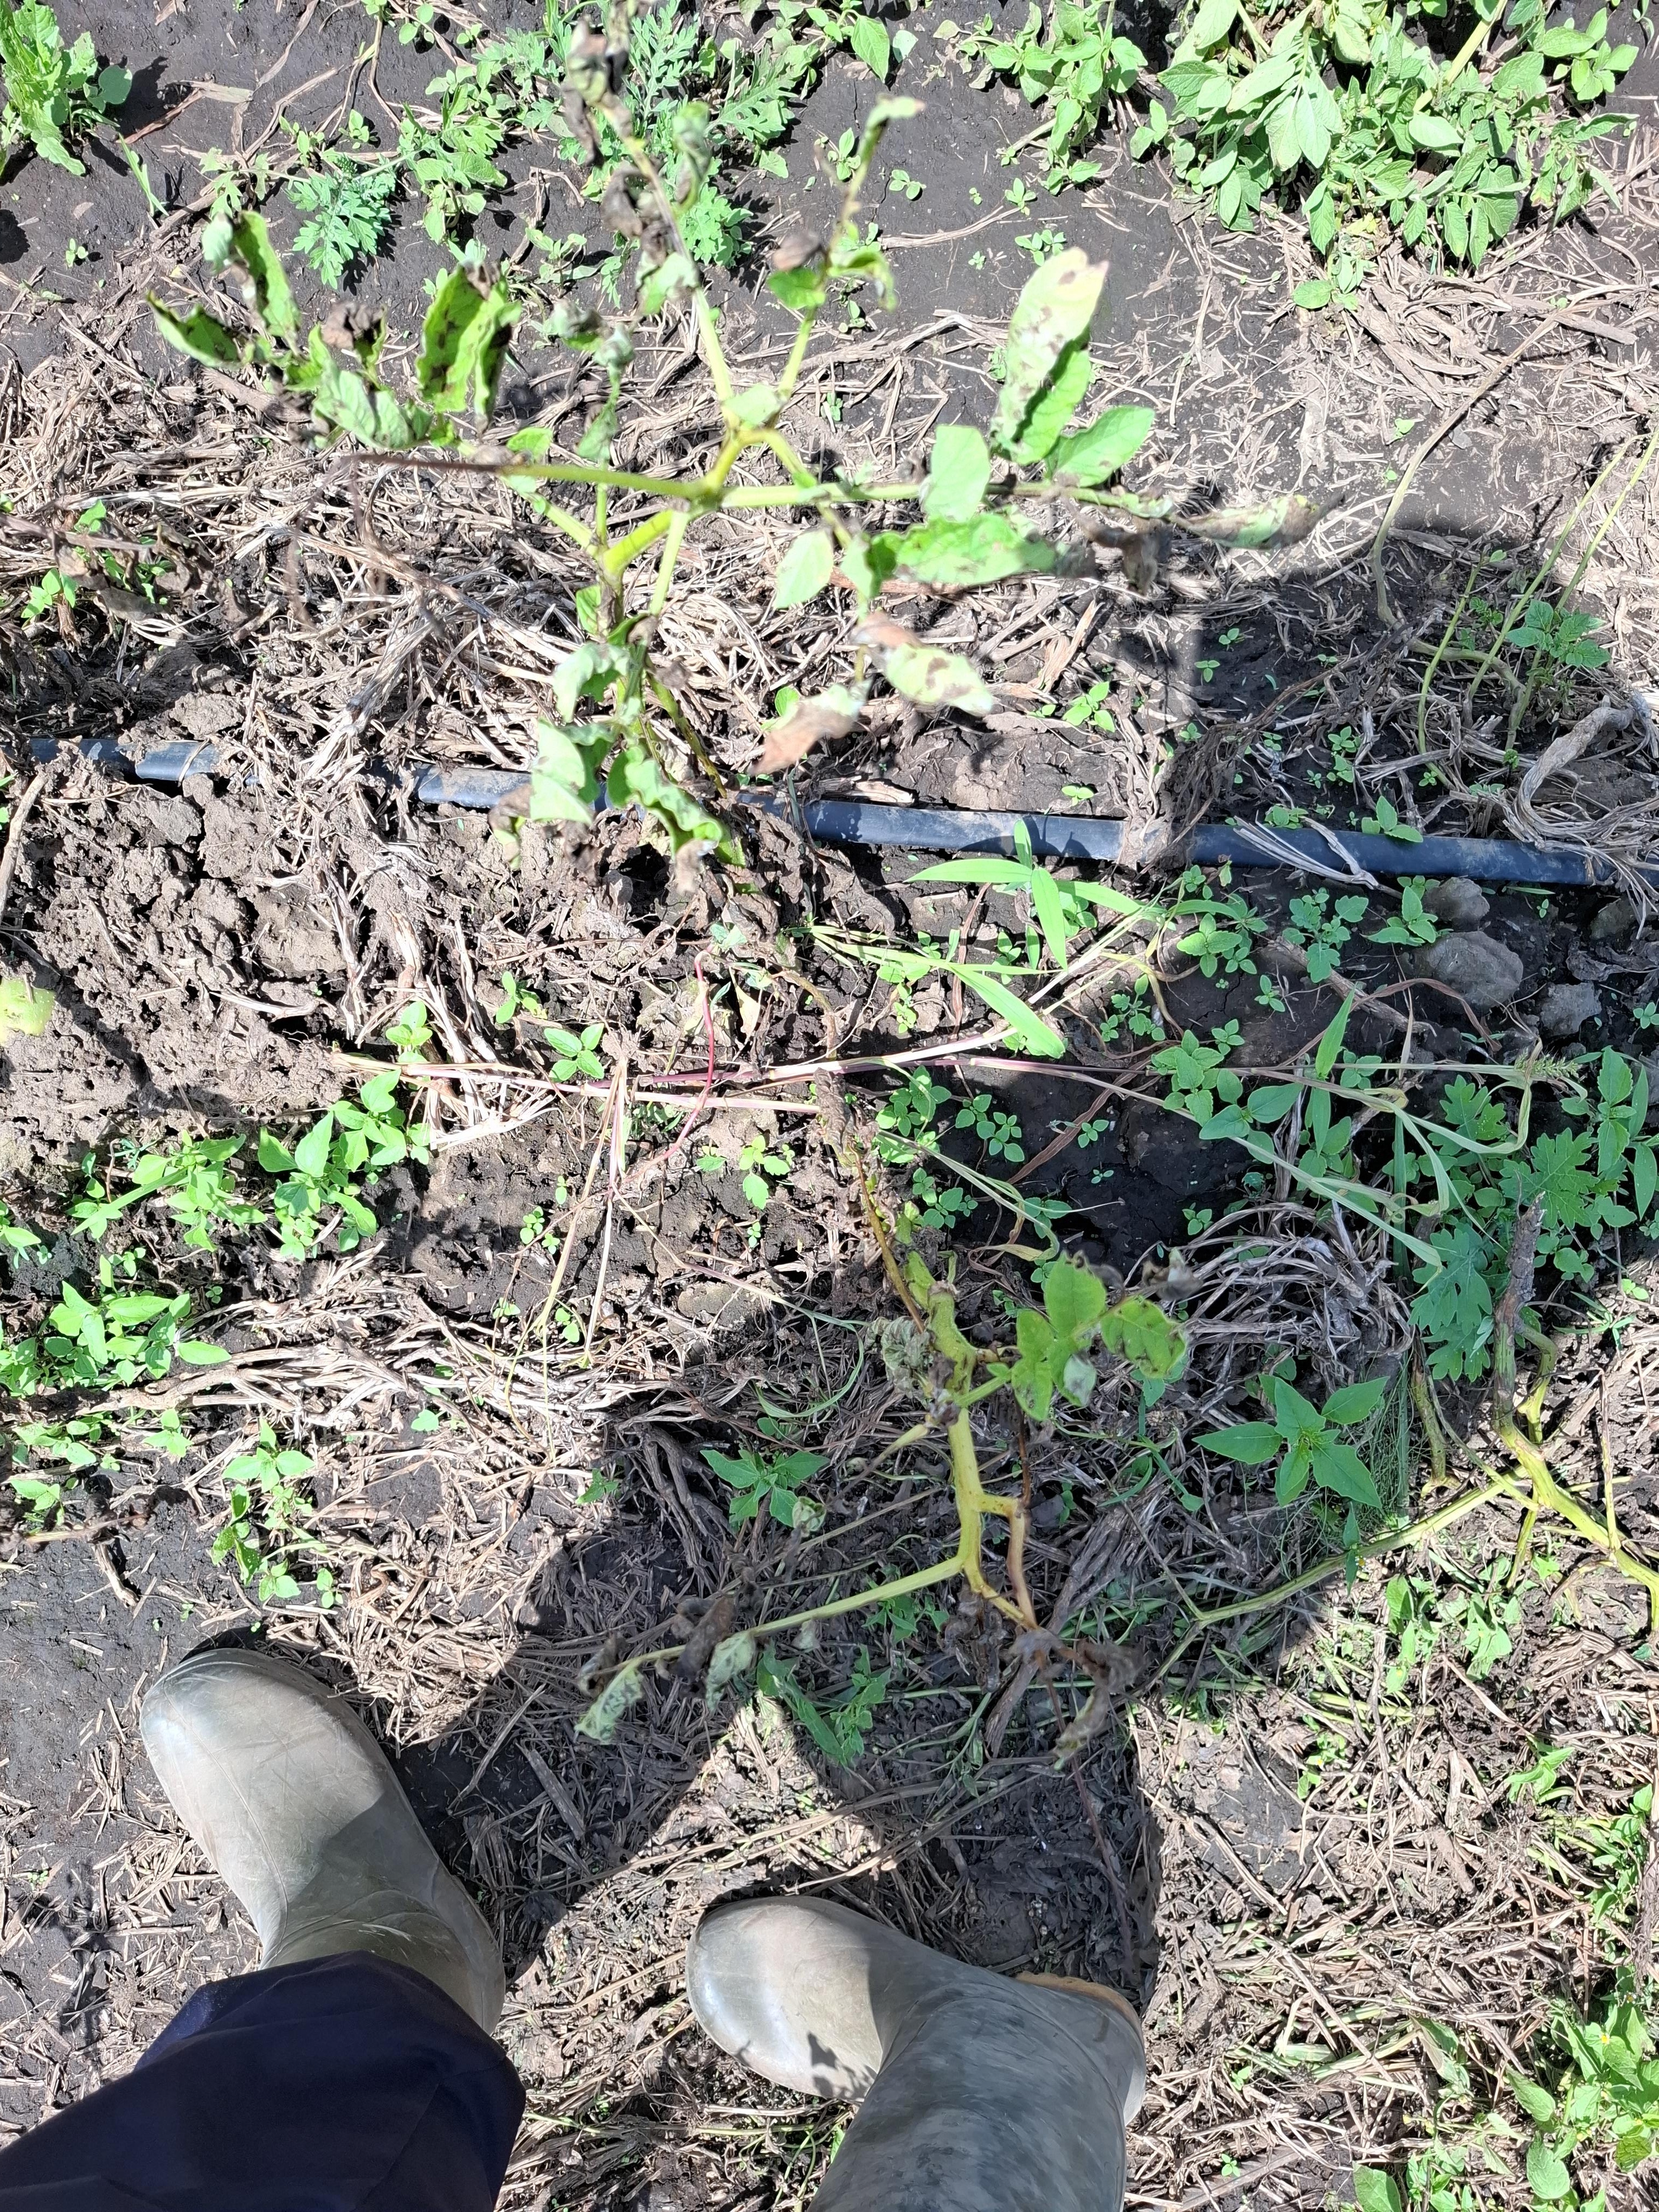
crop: potato
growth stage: flowering
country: Tanzania
